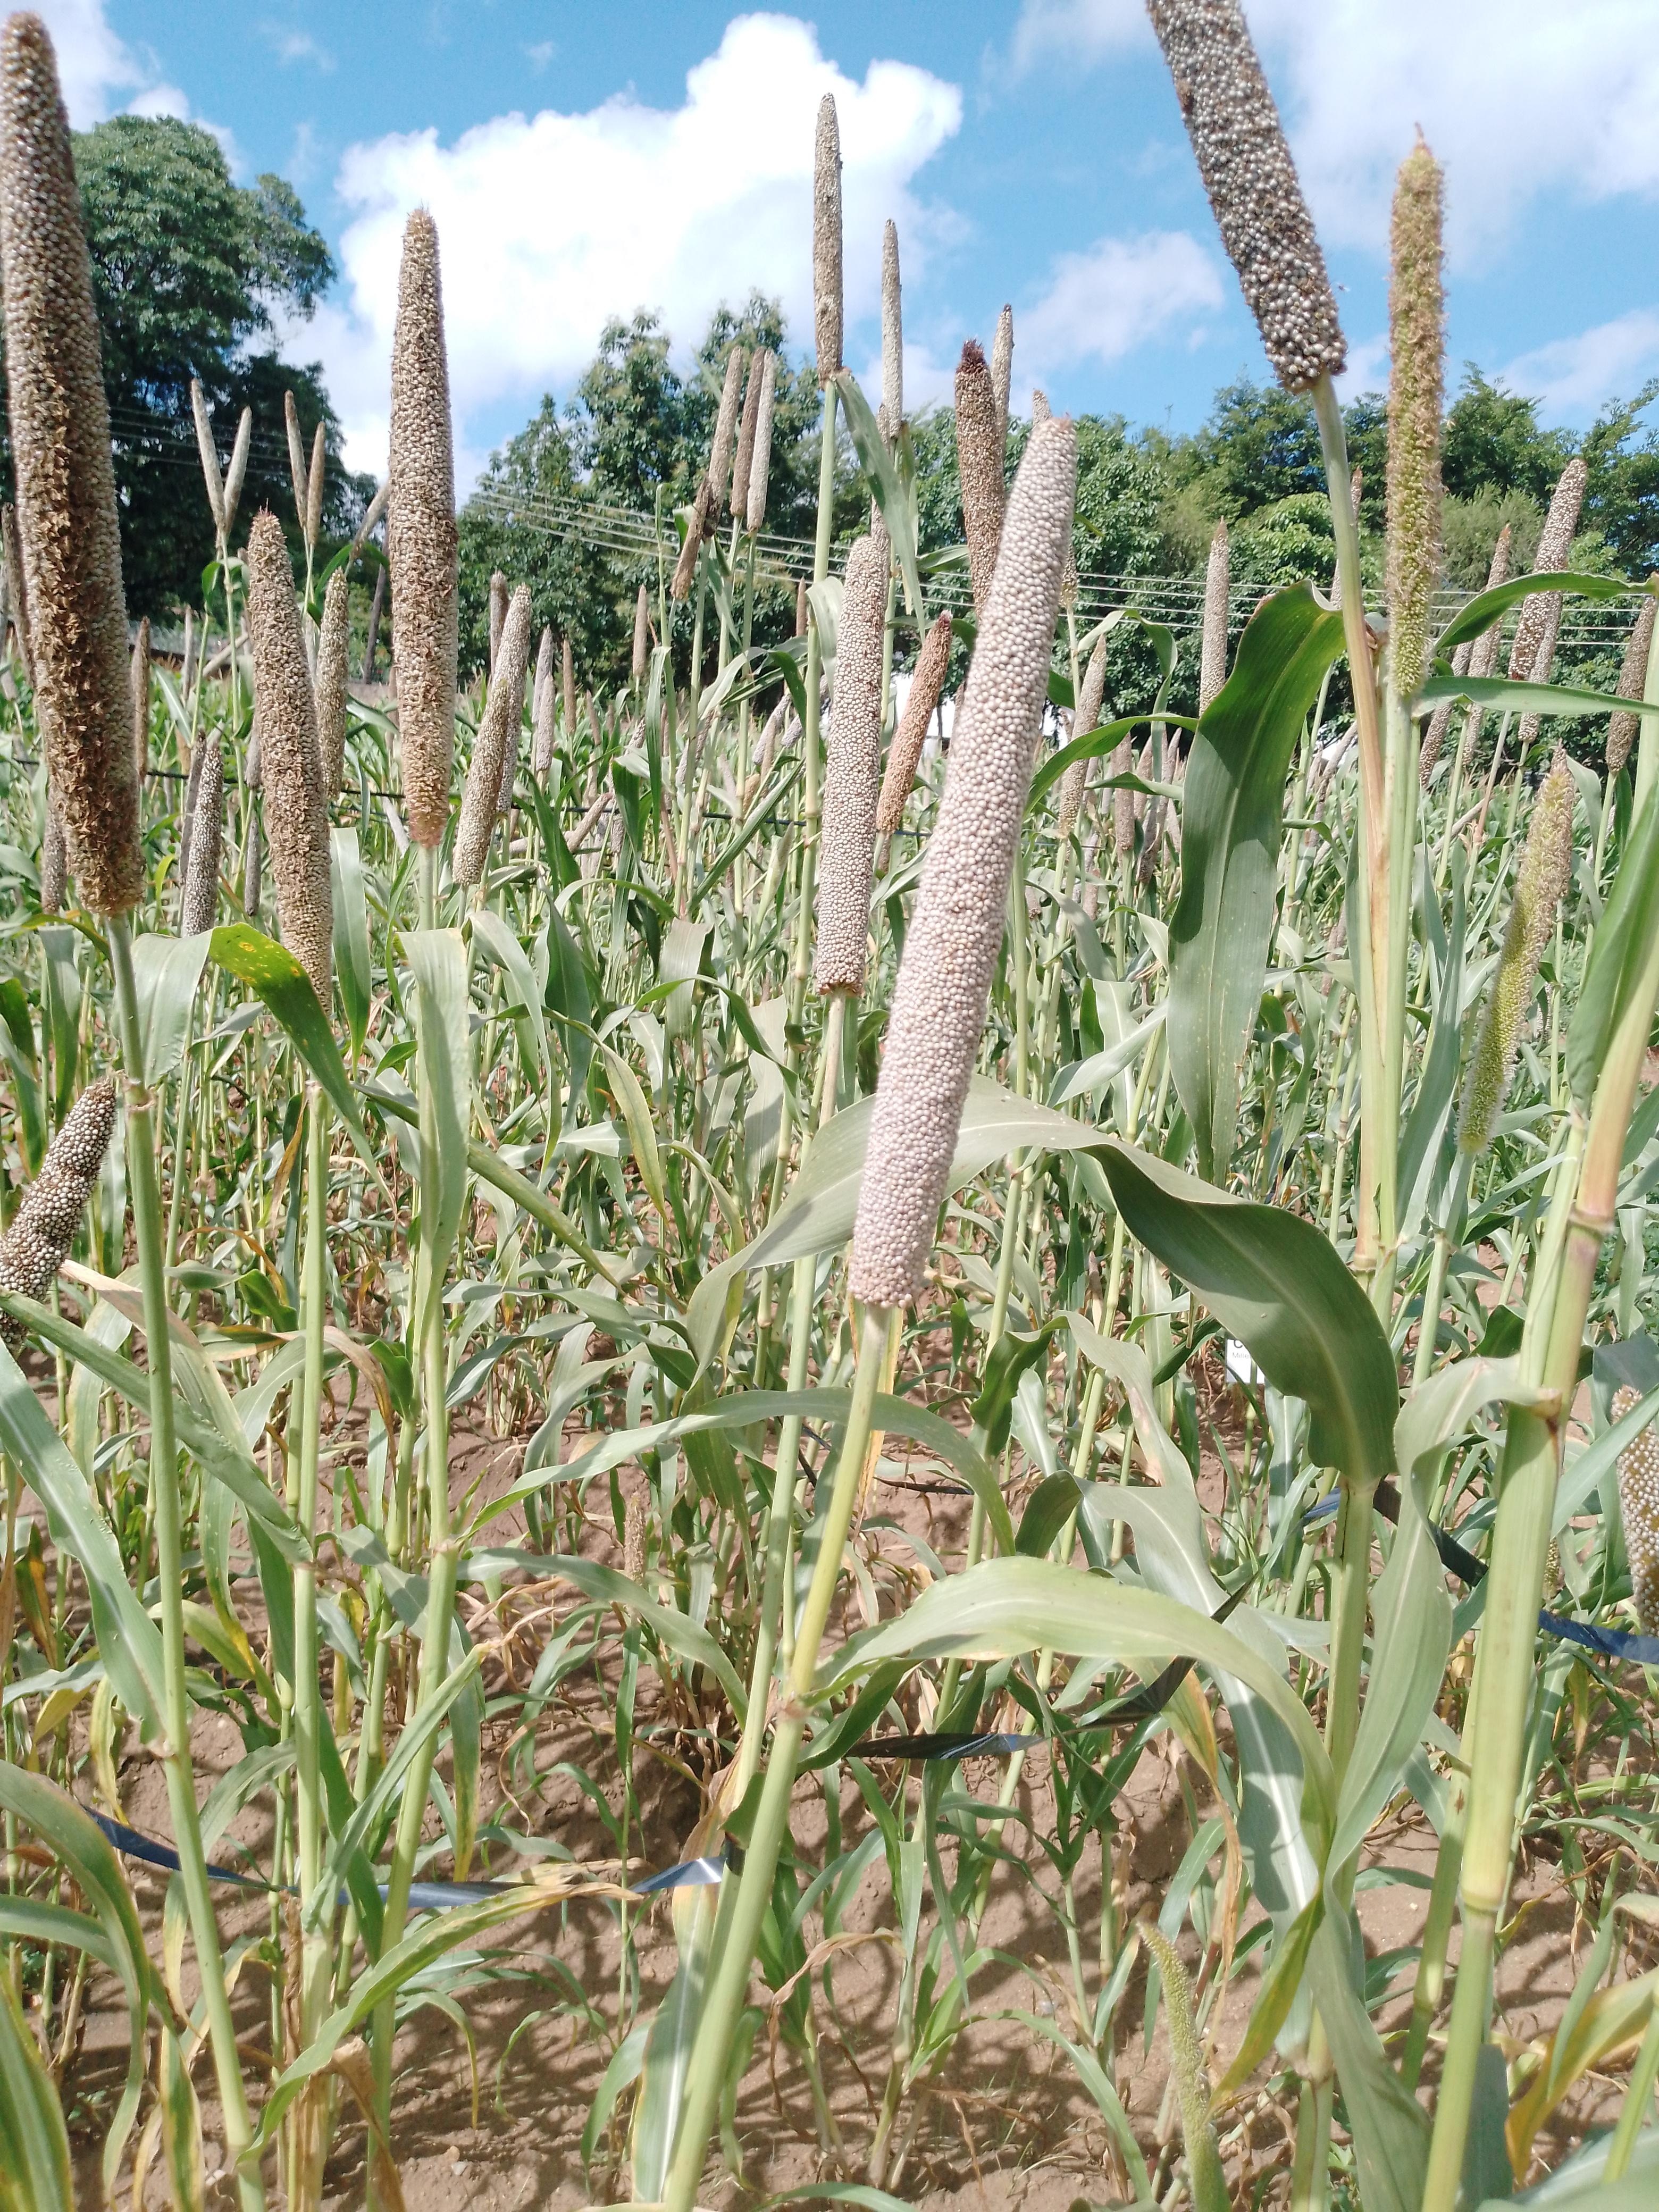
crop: pearl millet
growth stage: harvest maturity
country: Malawi
